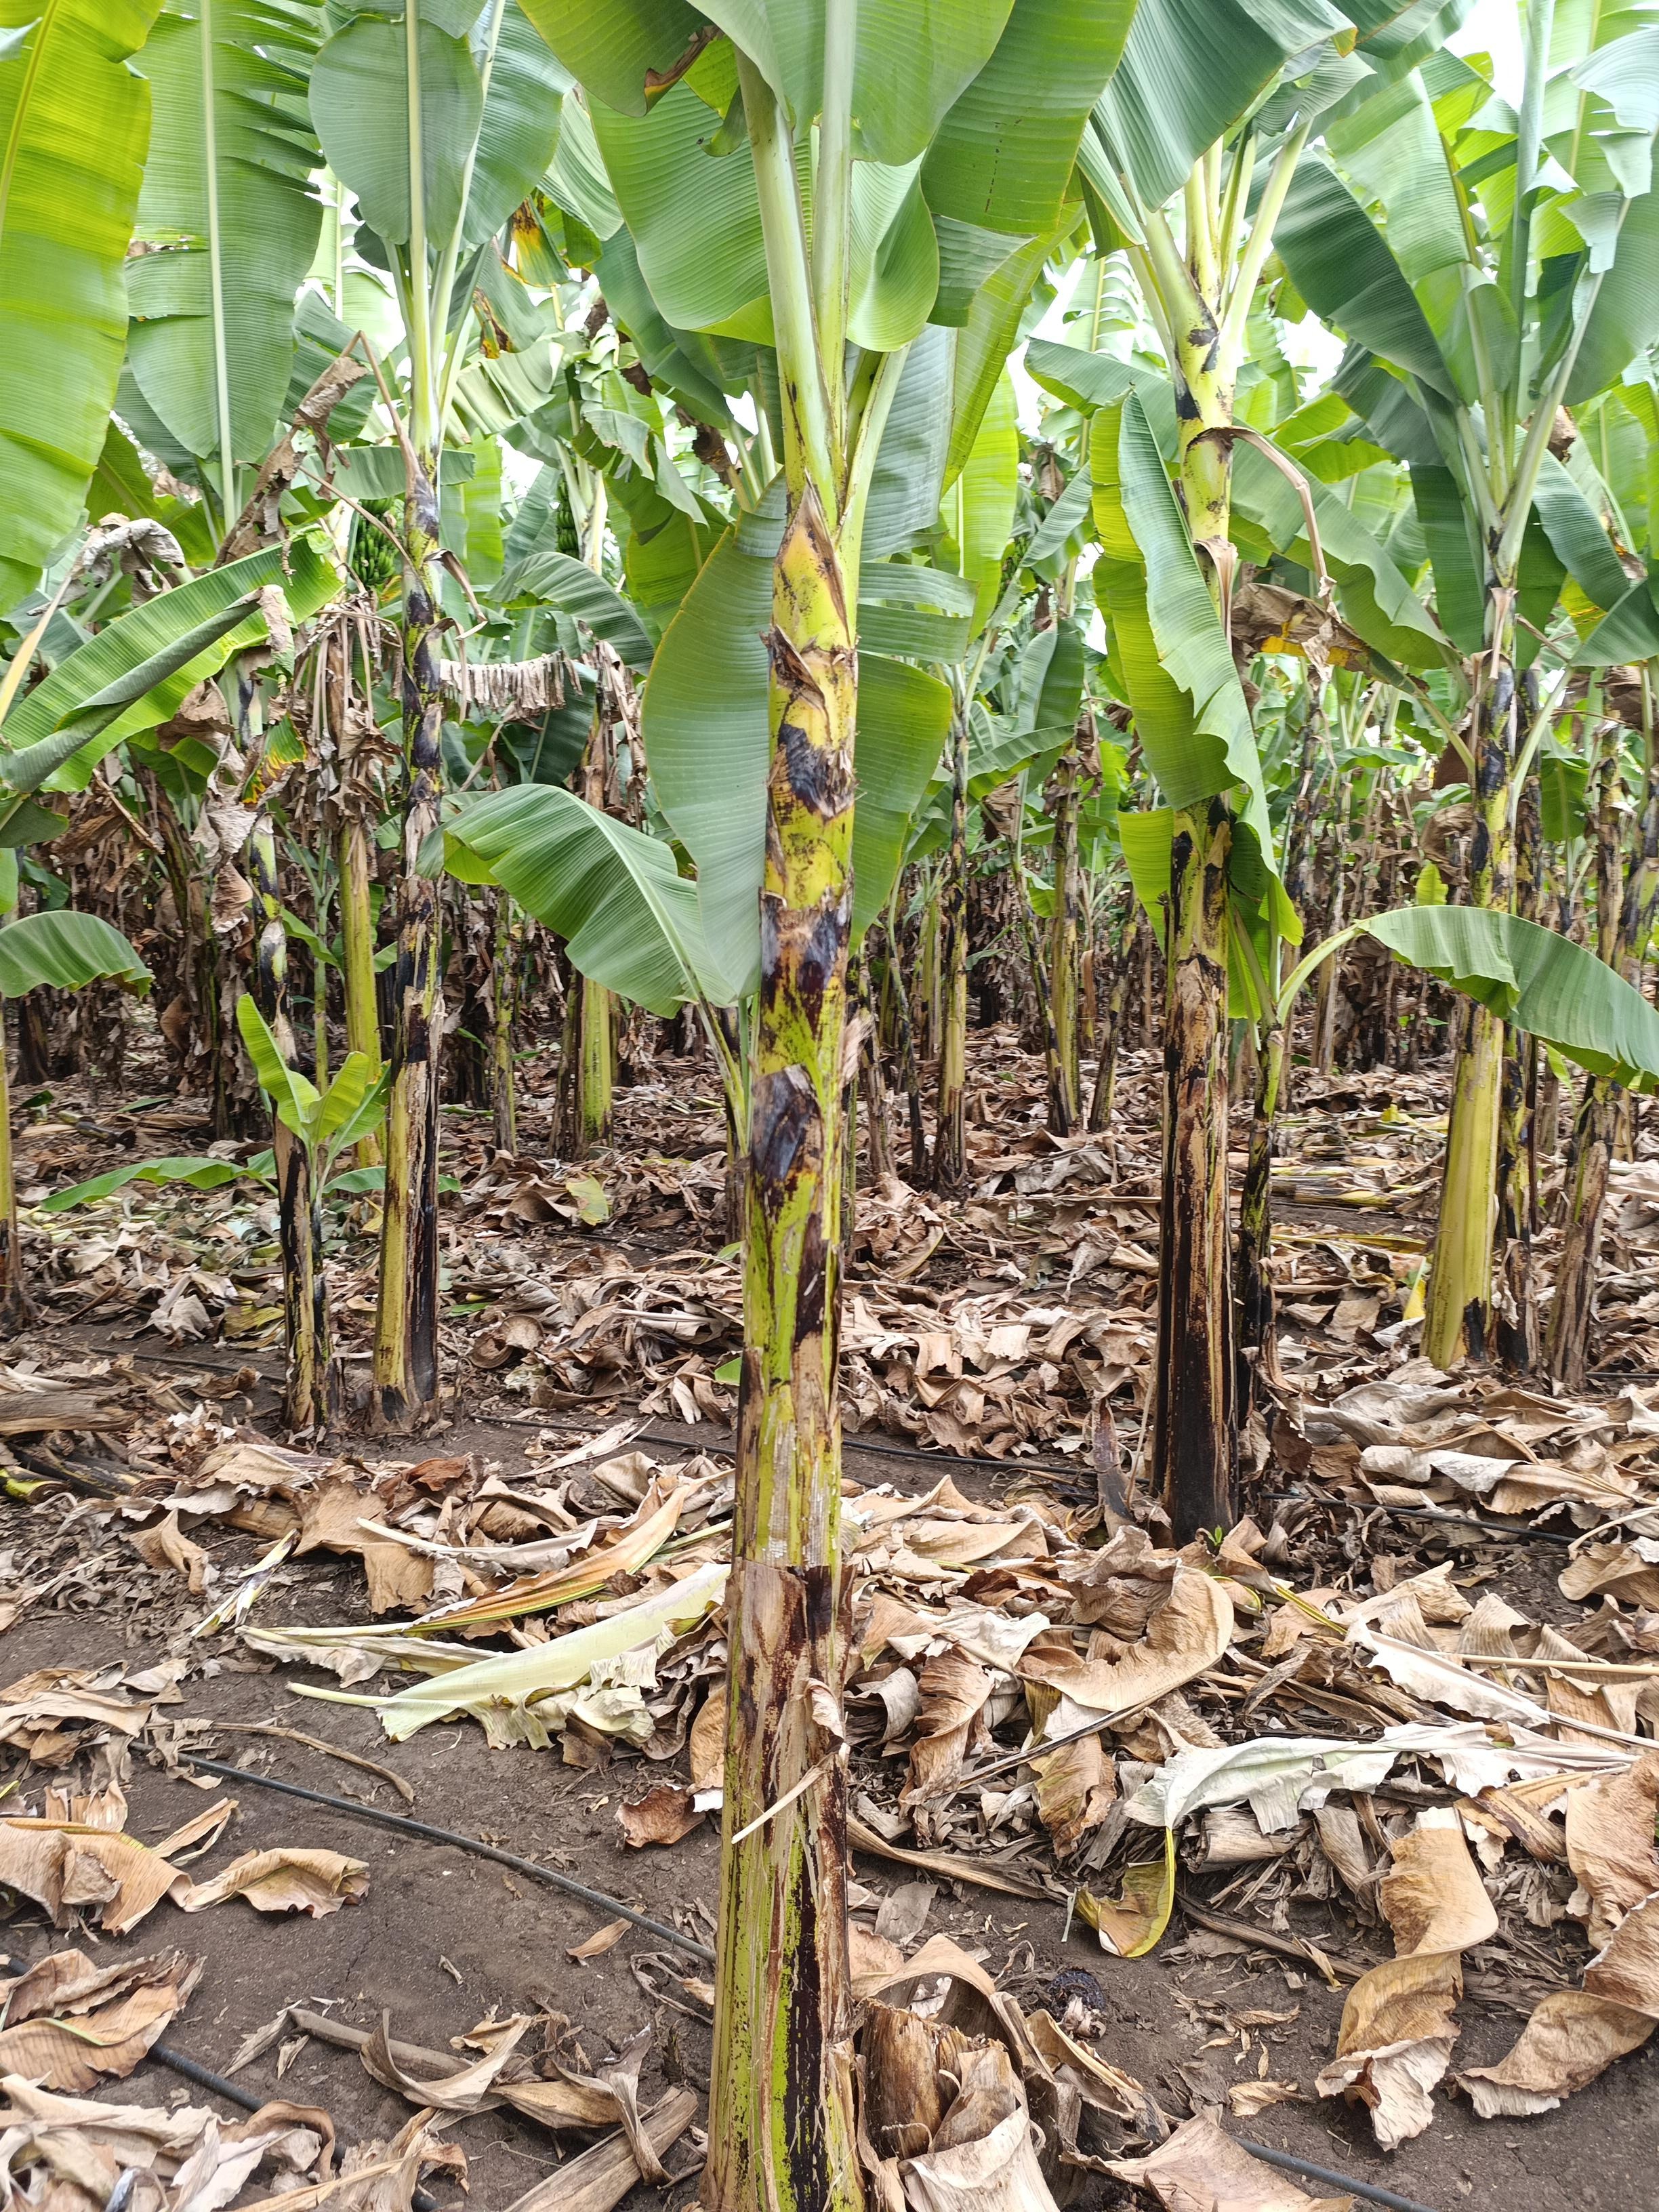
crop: banana
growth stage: vegetative
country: Tanzania
